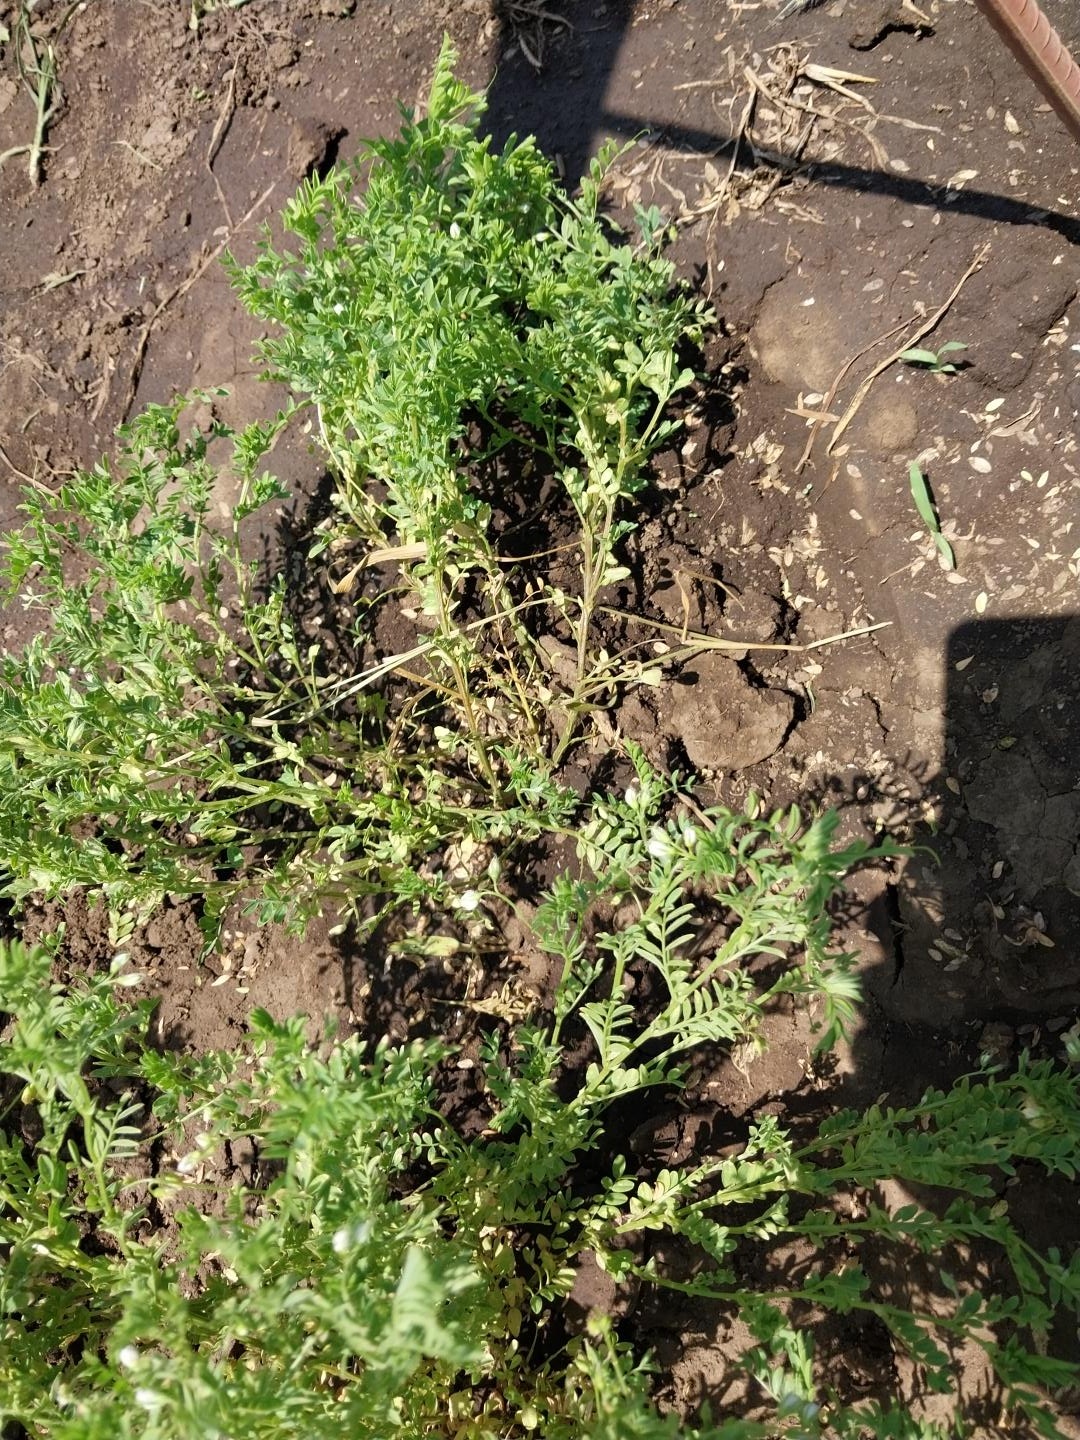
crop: lentil
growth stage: flowering
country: Tanzania
